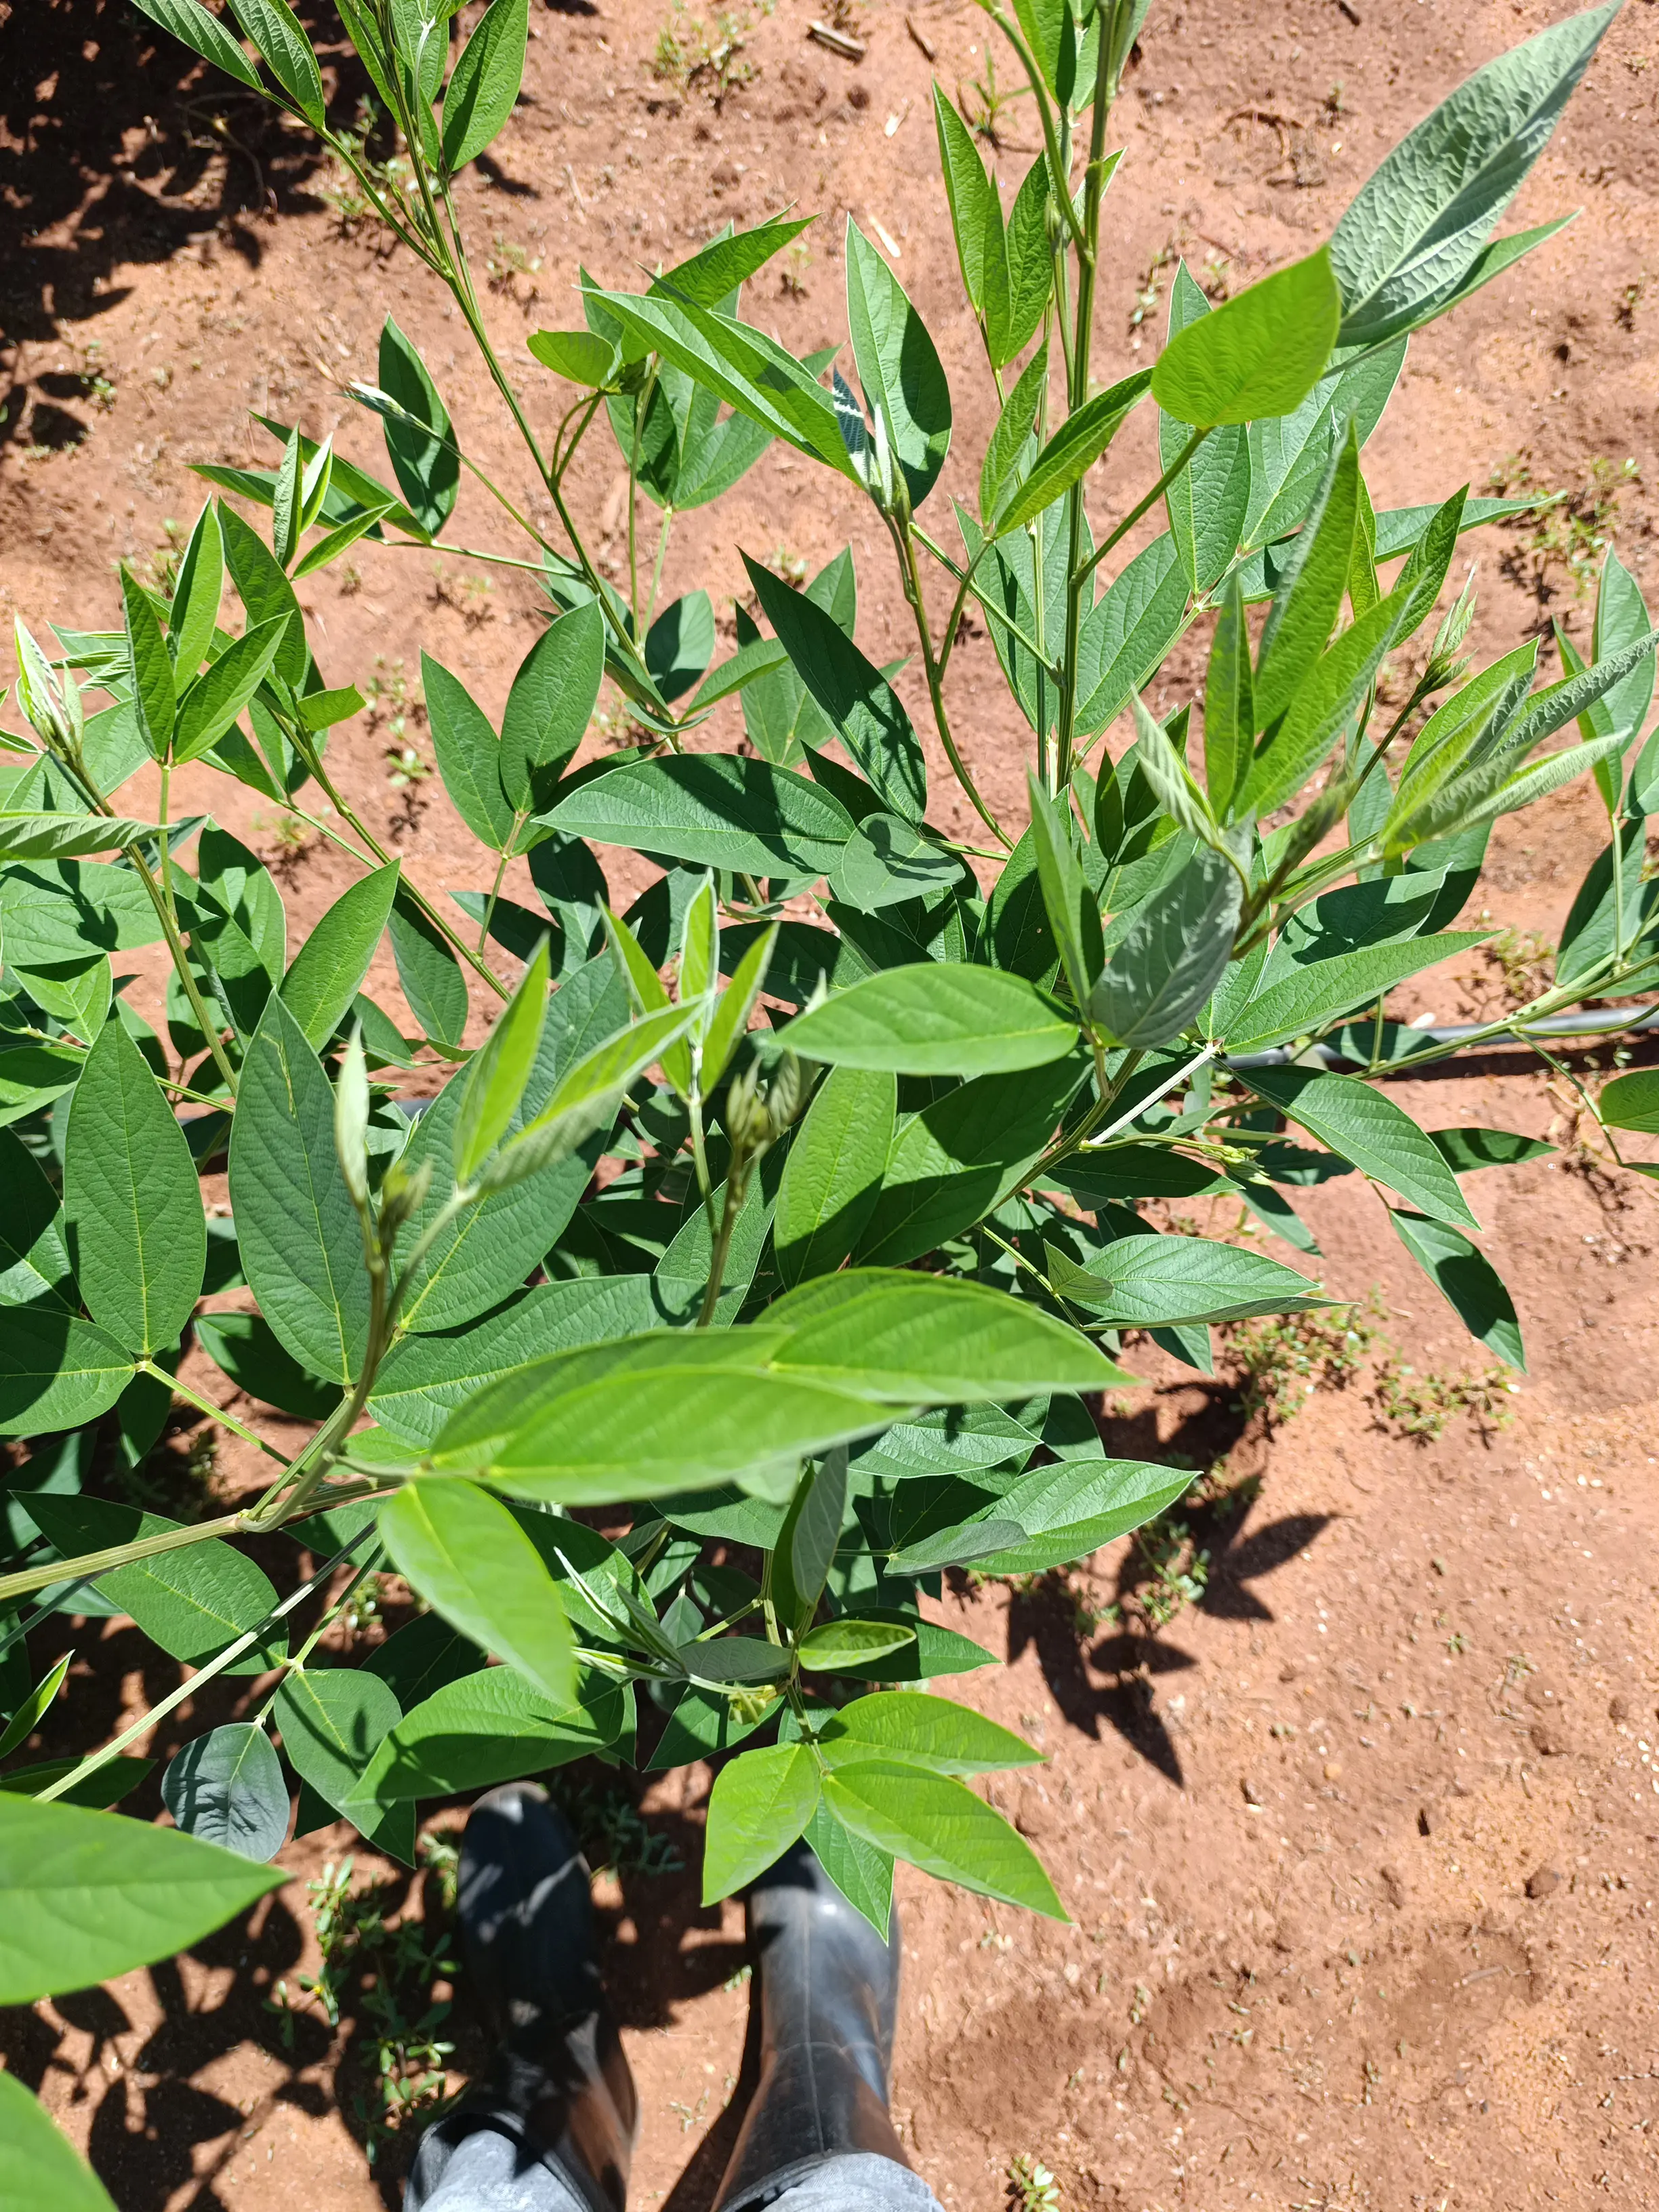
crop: pigeonpea
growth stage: vegetative
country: Kenya
